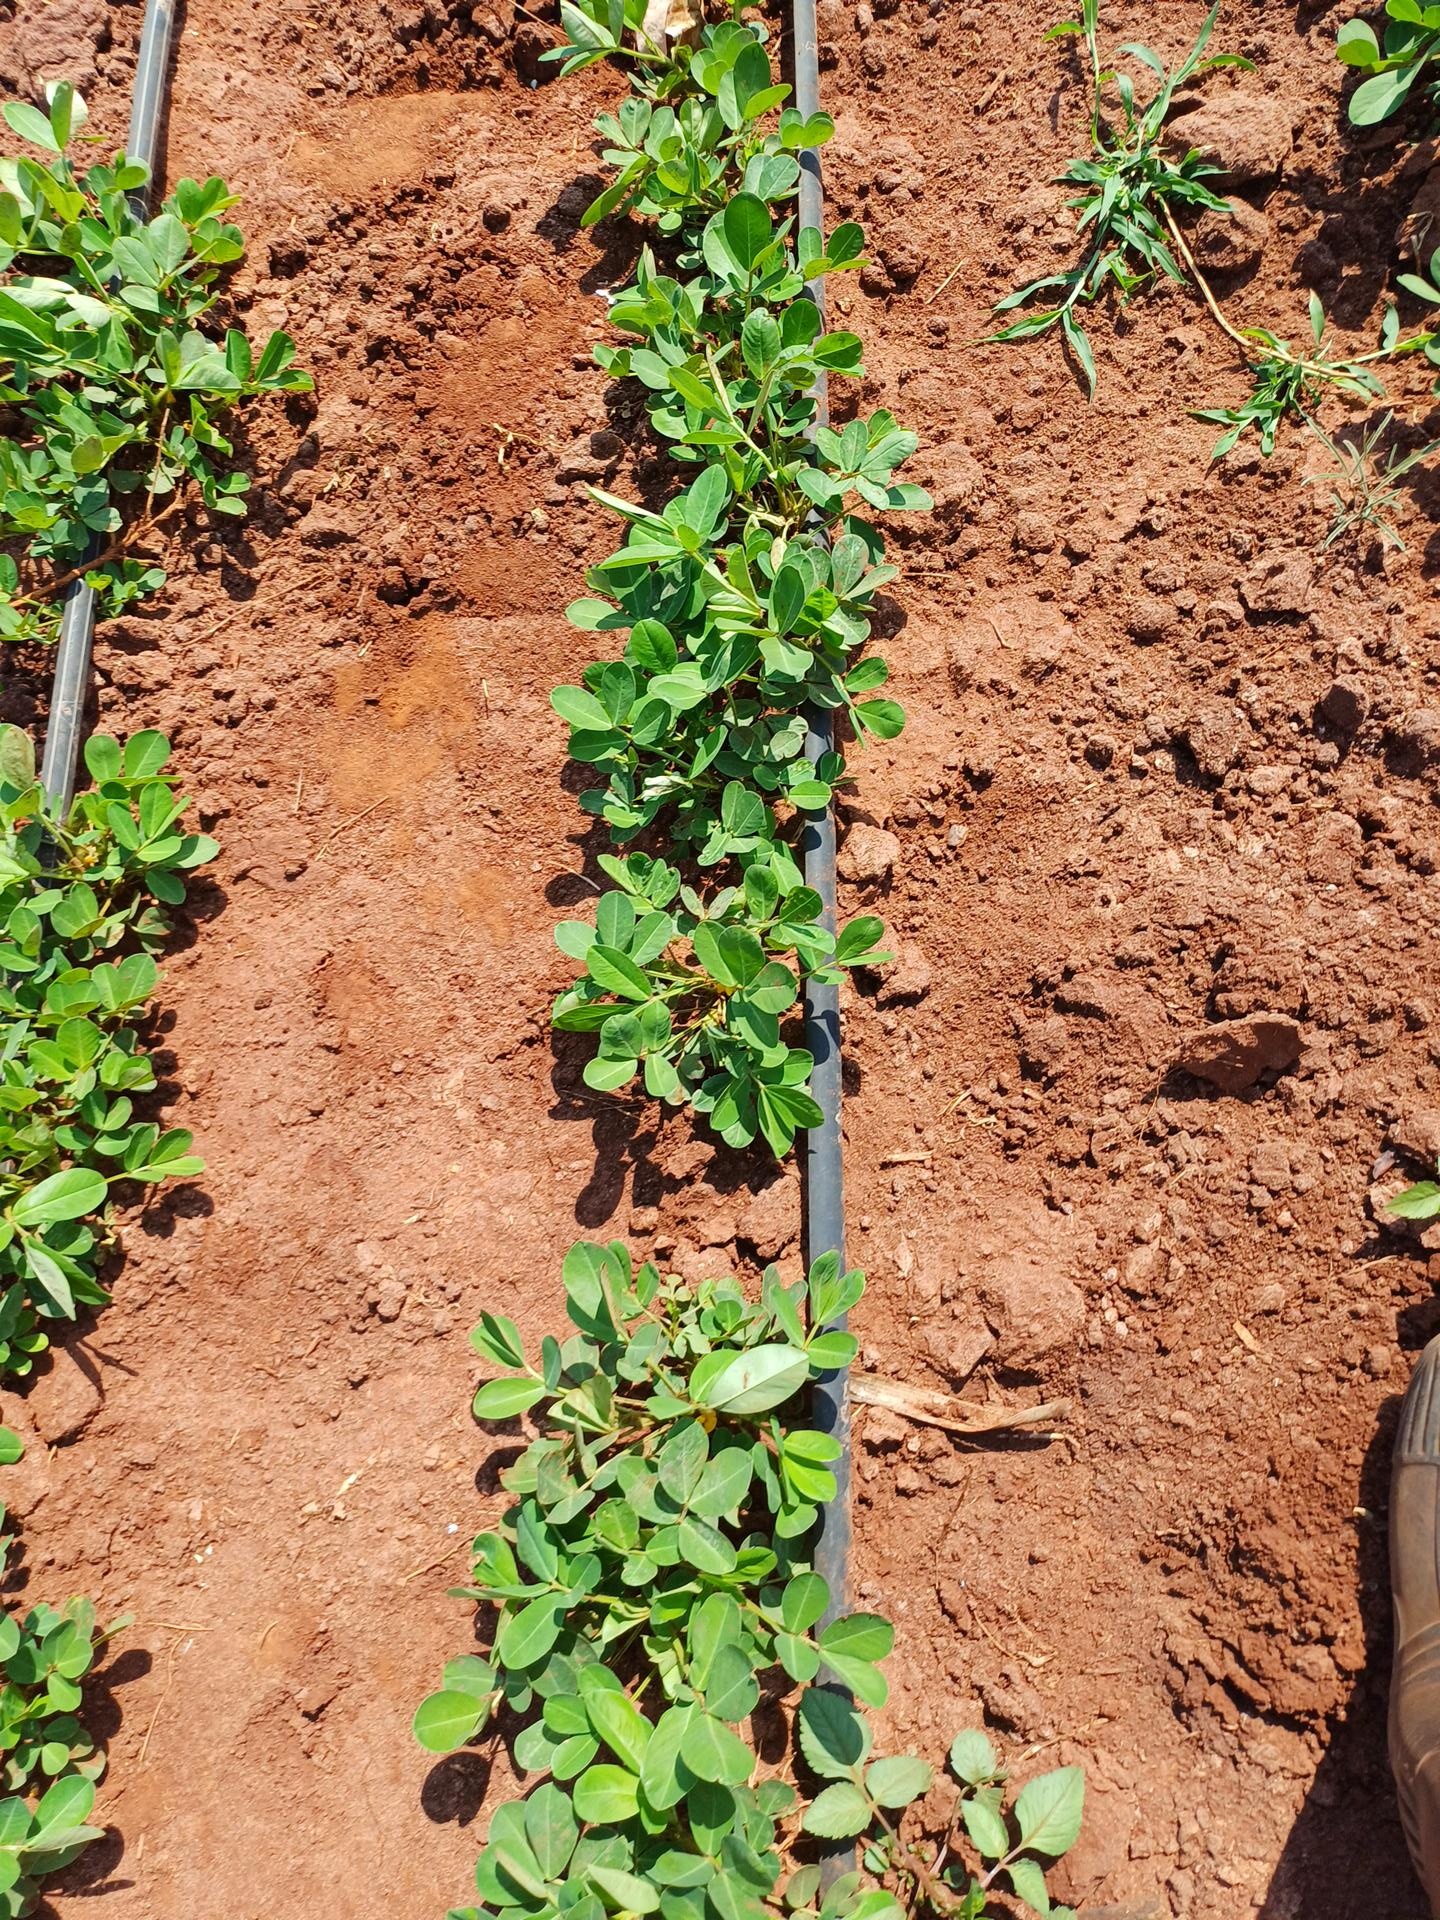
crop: groundnut
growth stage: vegetative
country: Kenya
